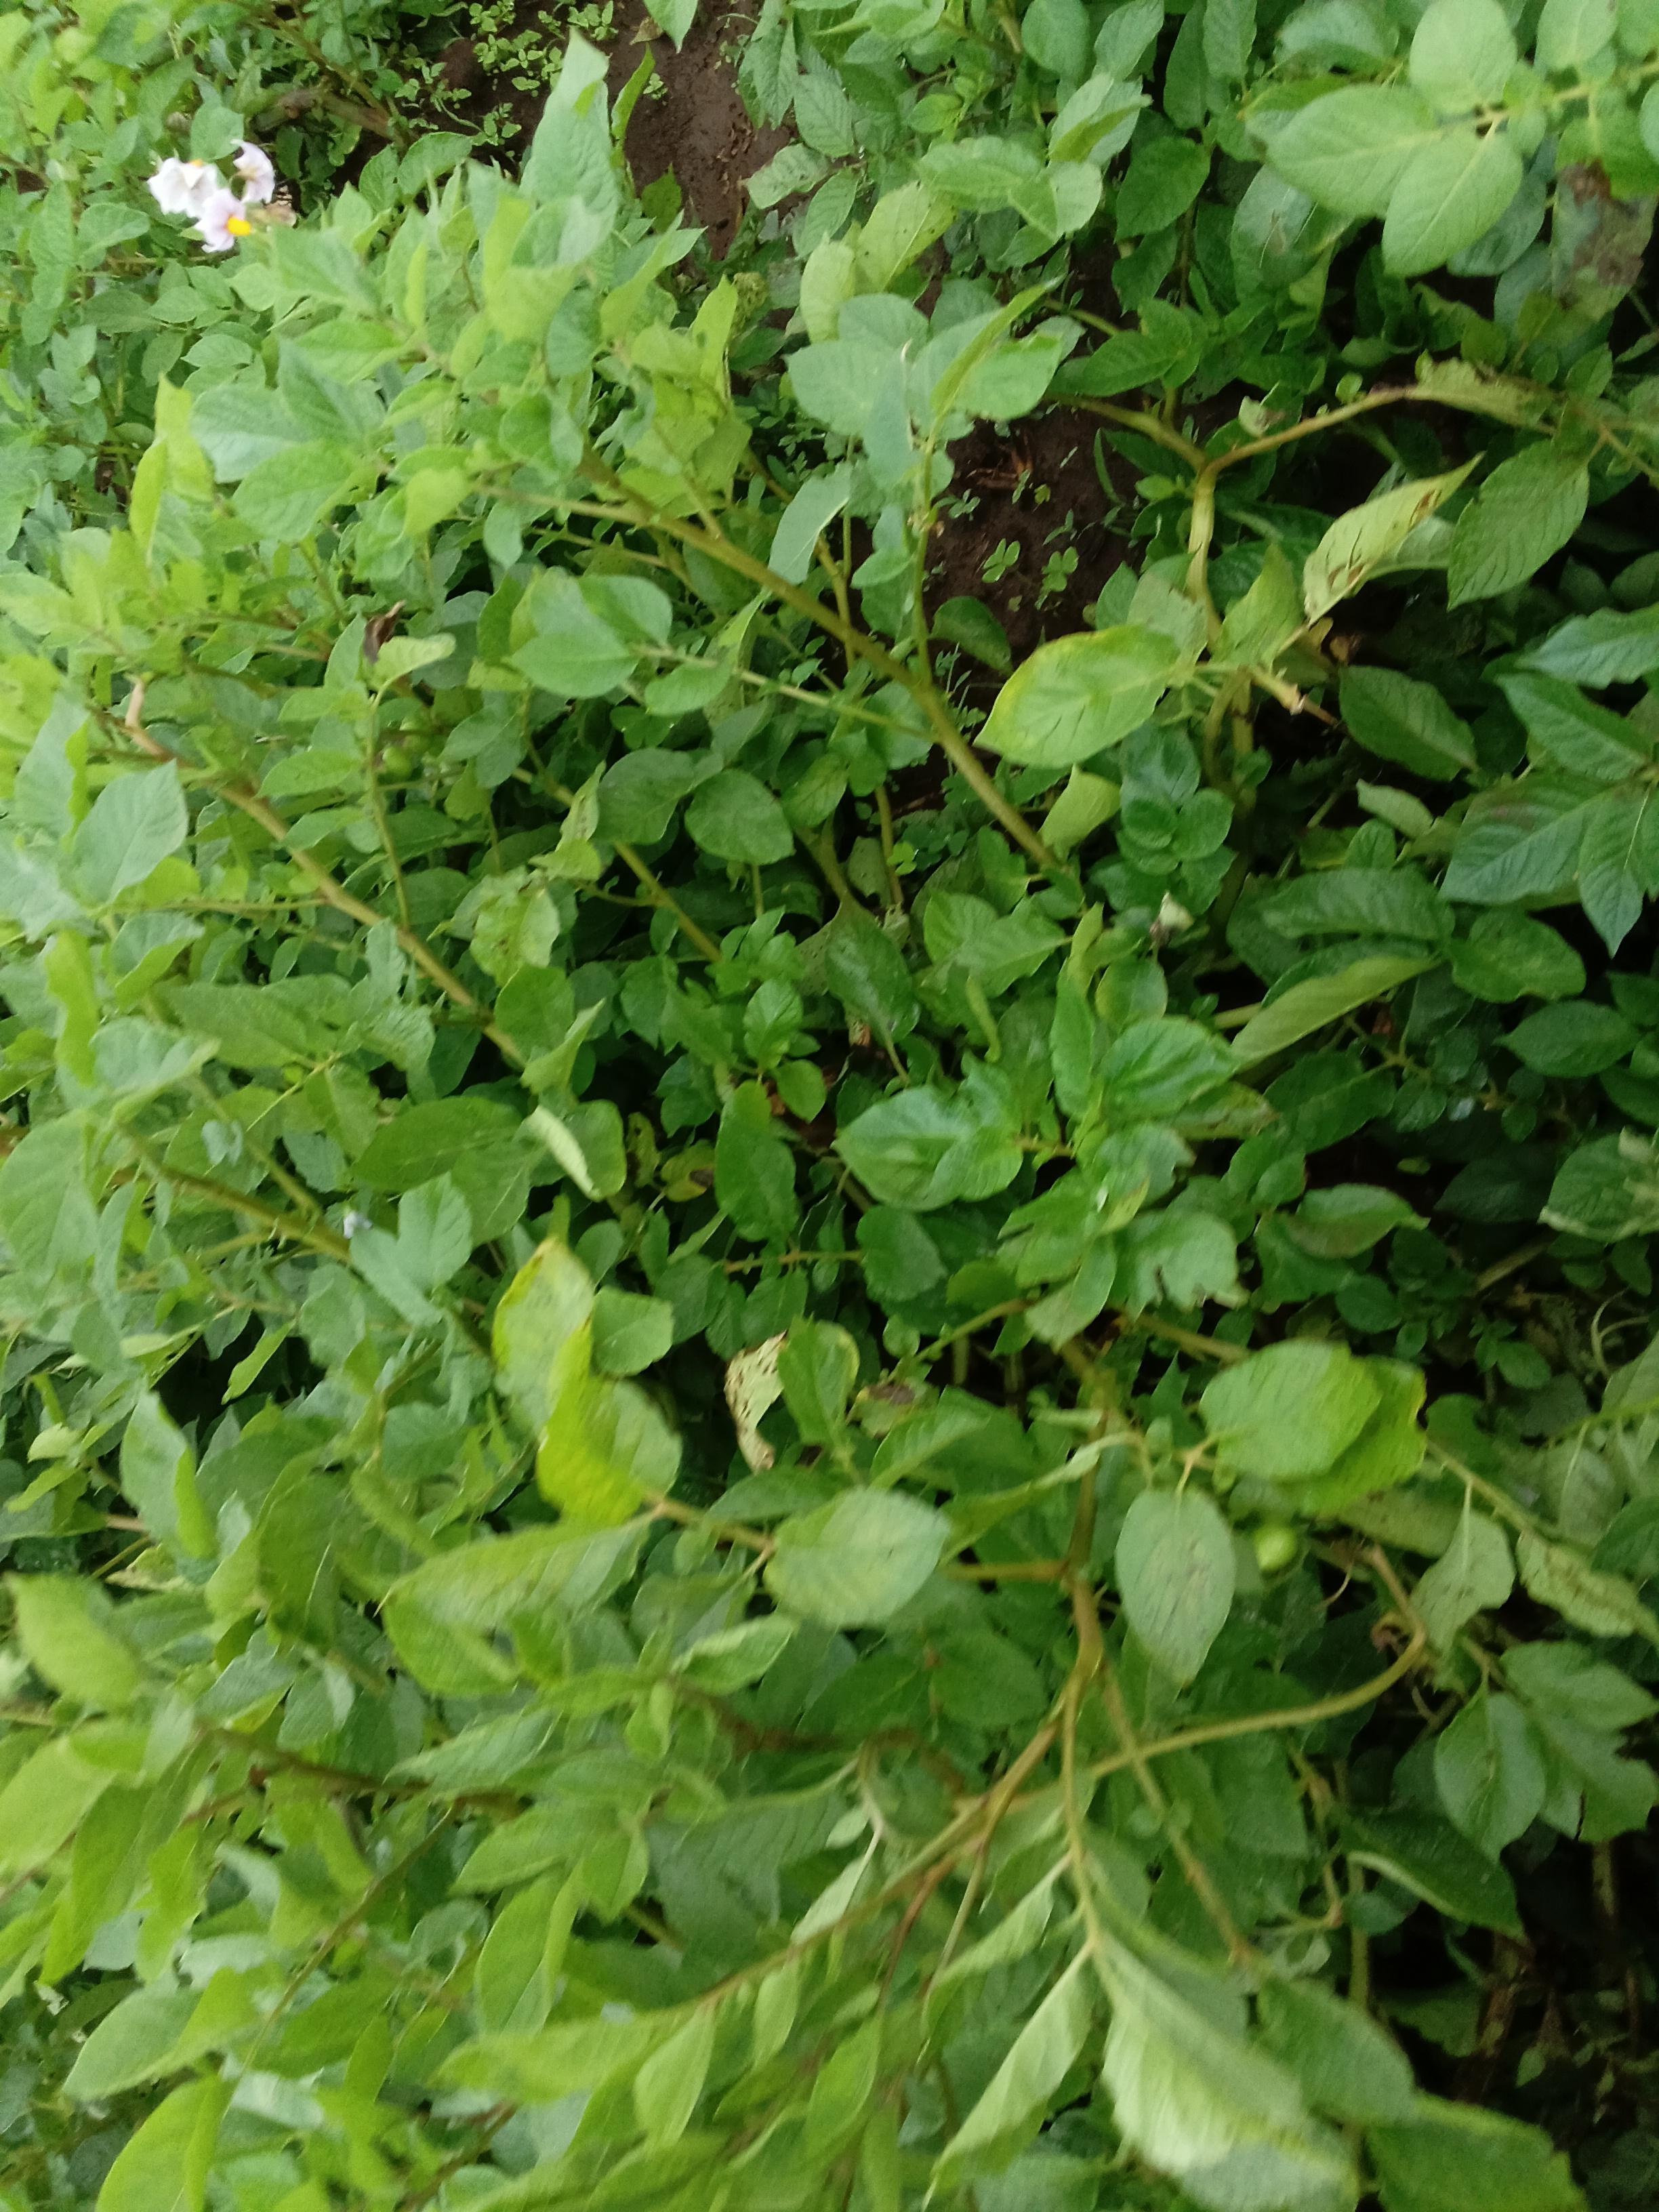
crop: potato
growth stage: flowering
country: Kenya
